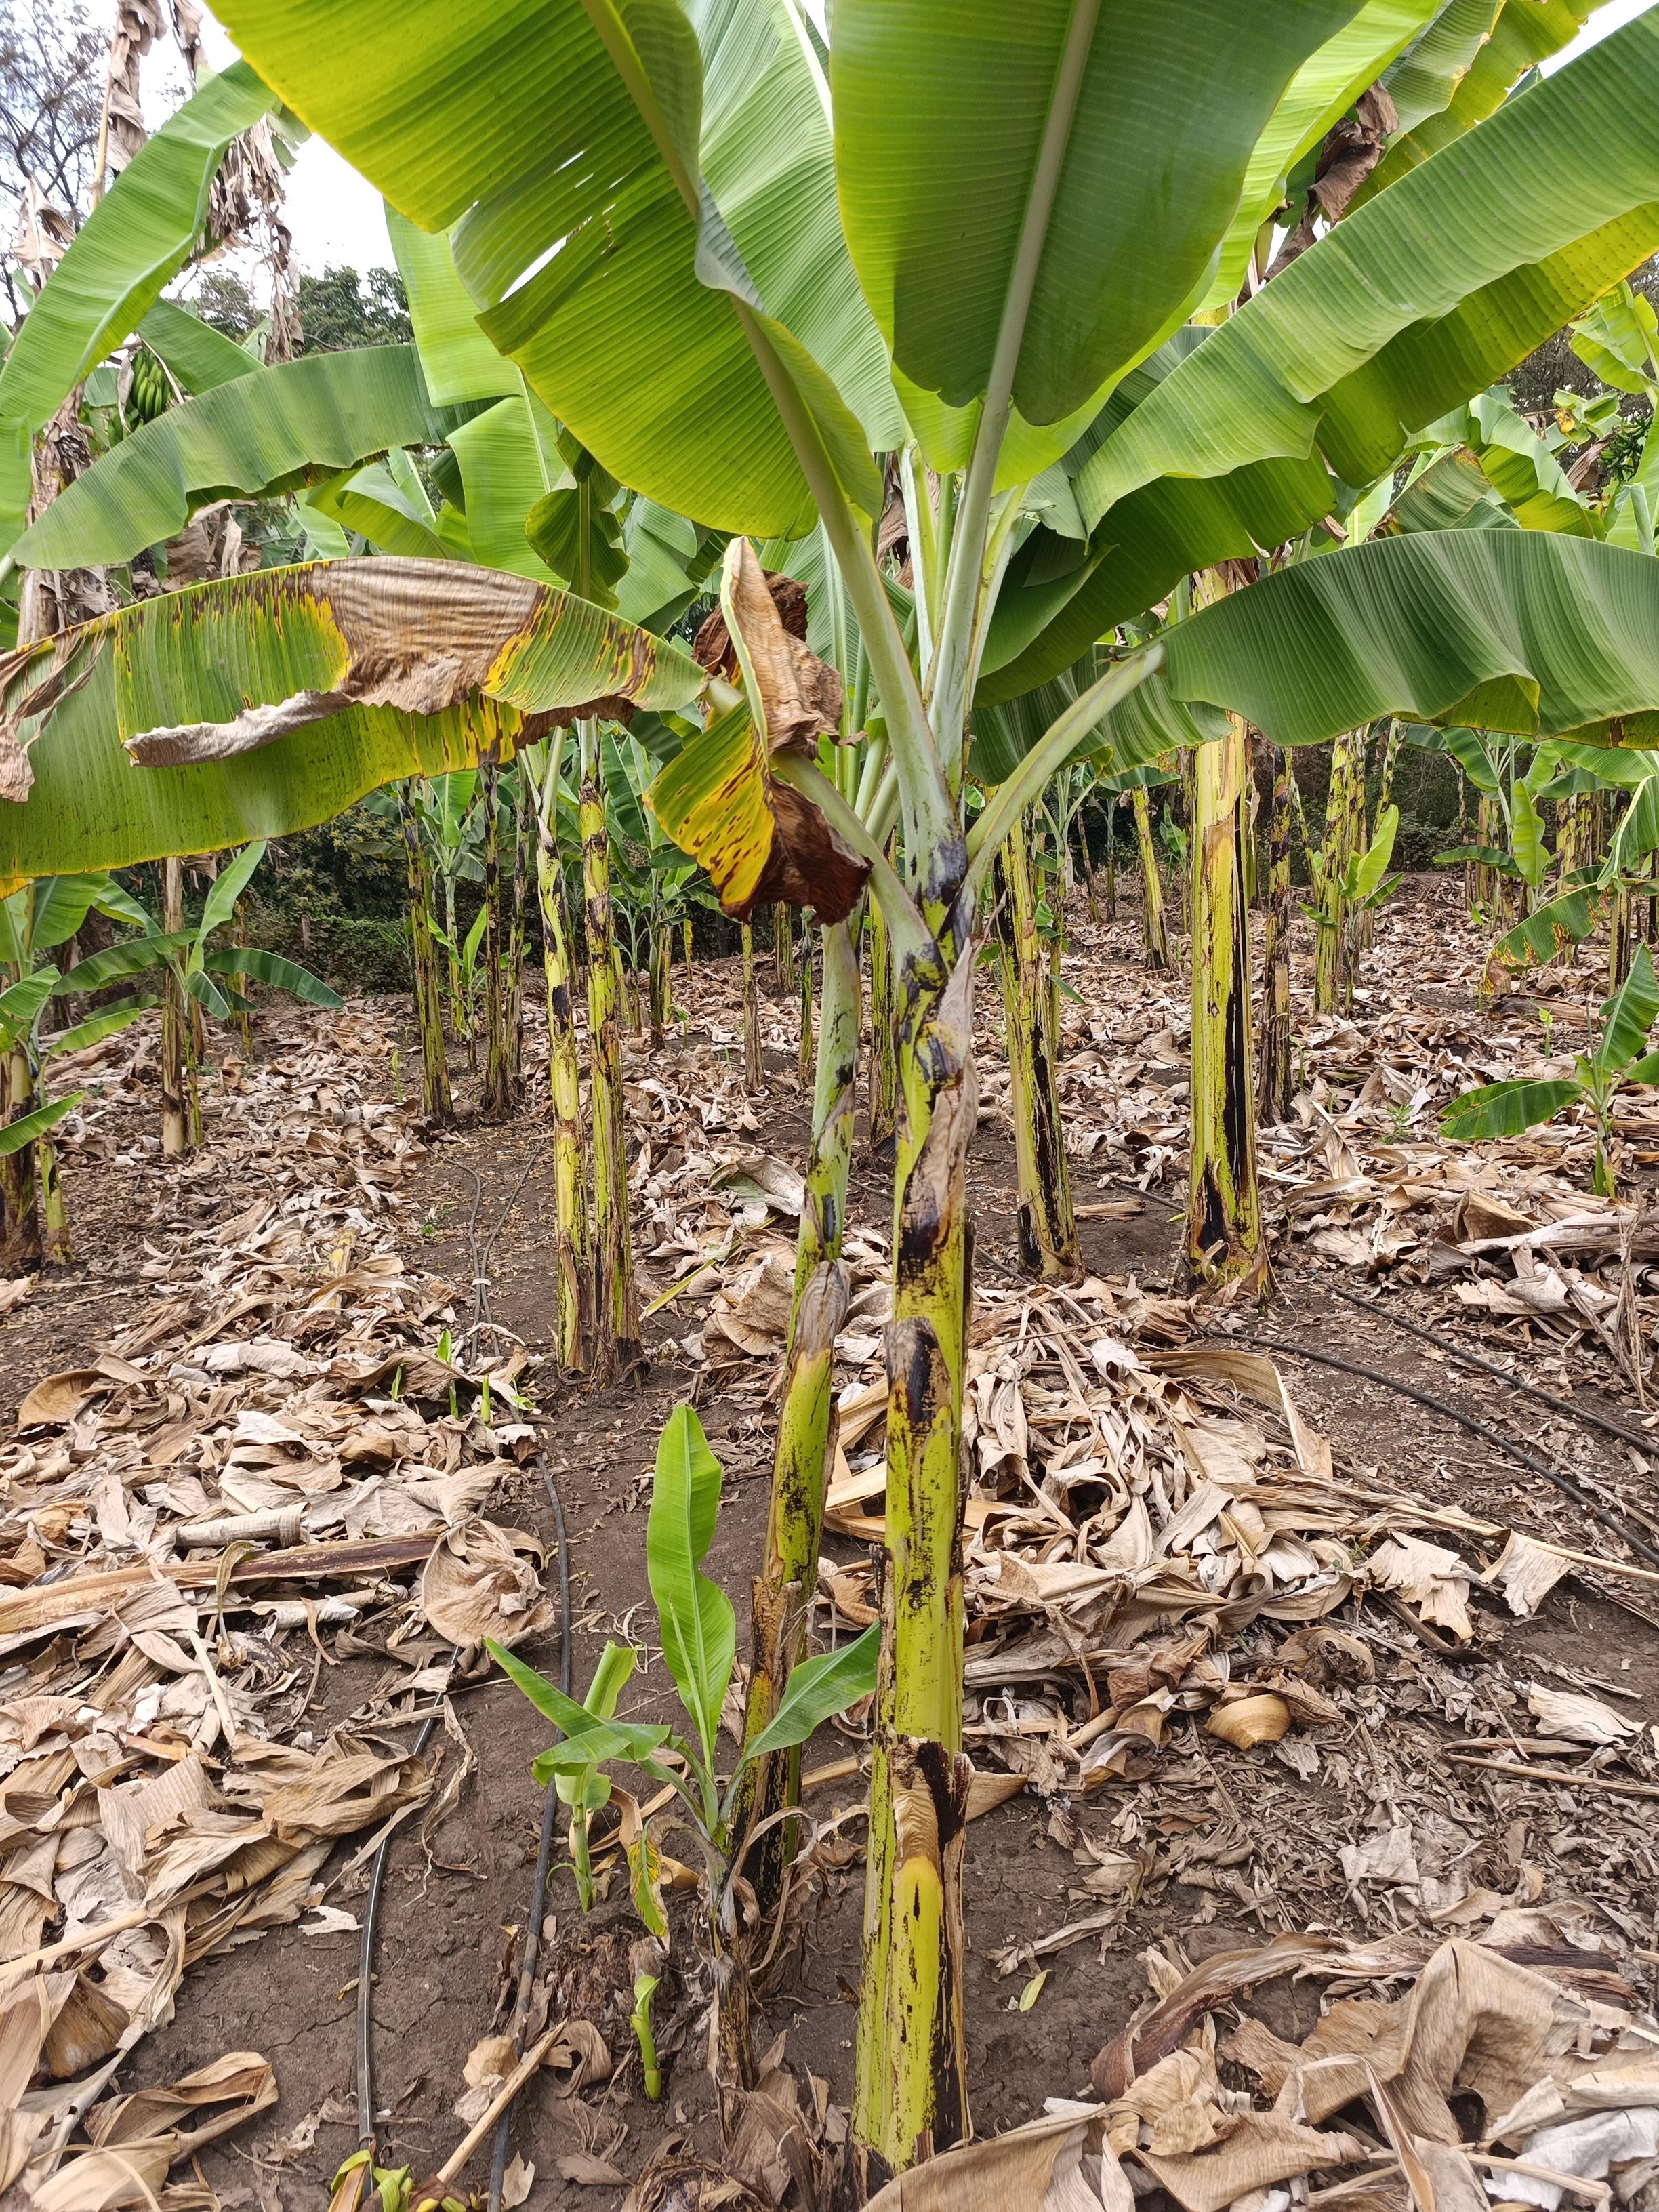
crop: banana
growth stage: vegetative
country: Tanzania
